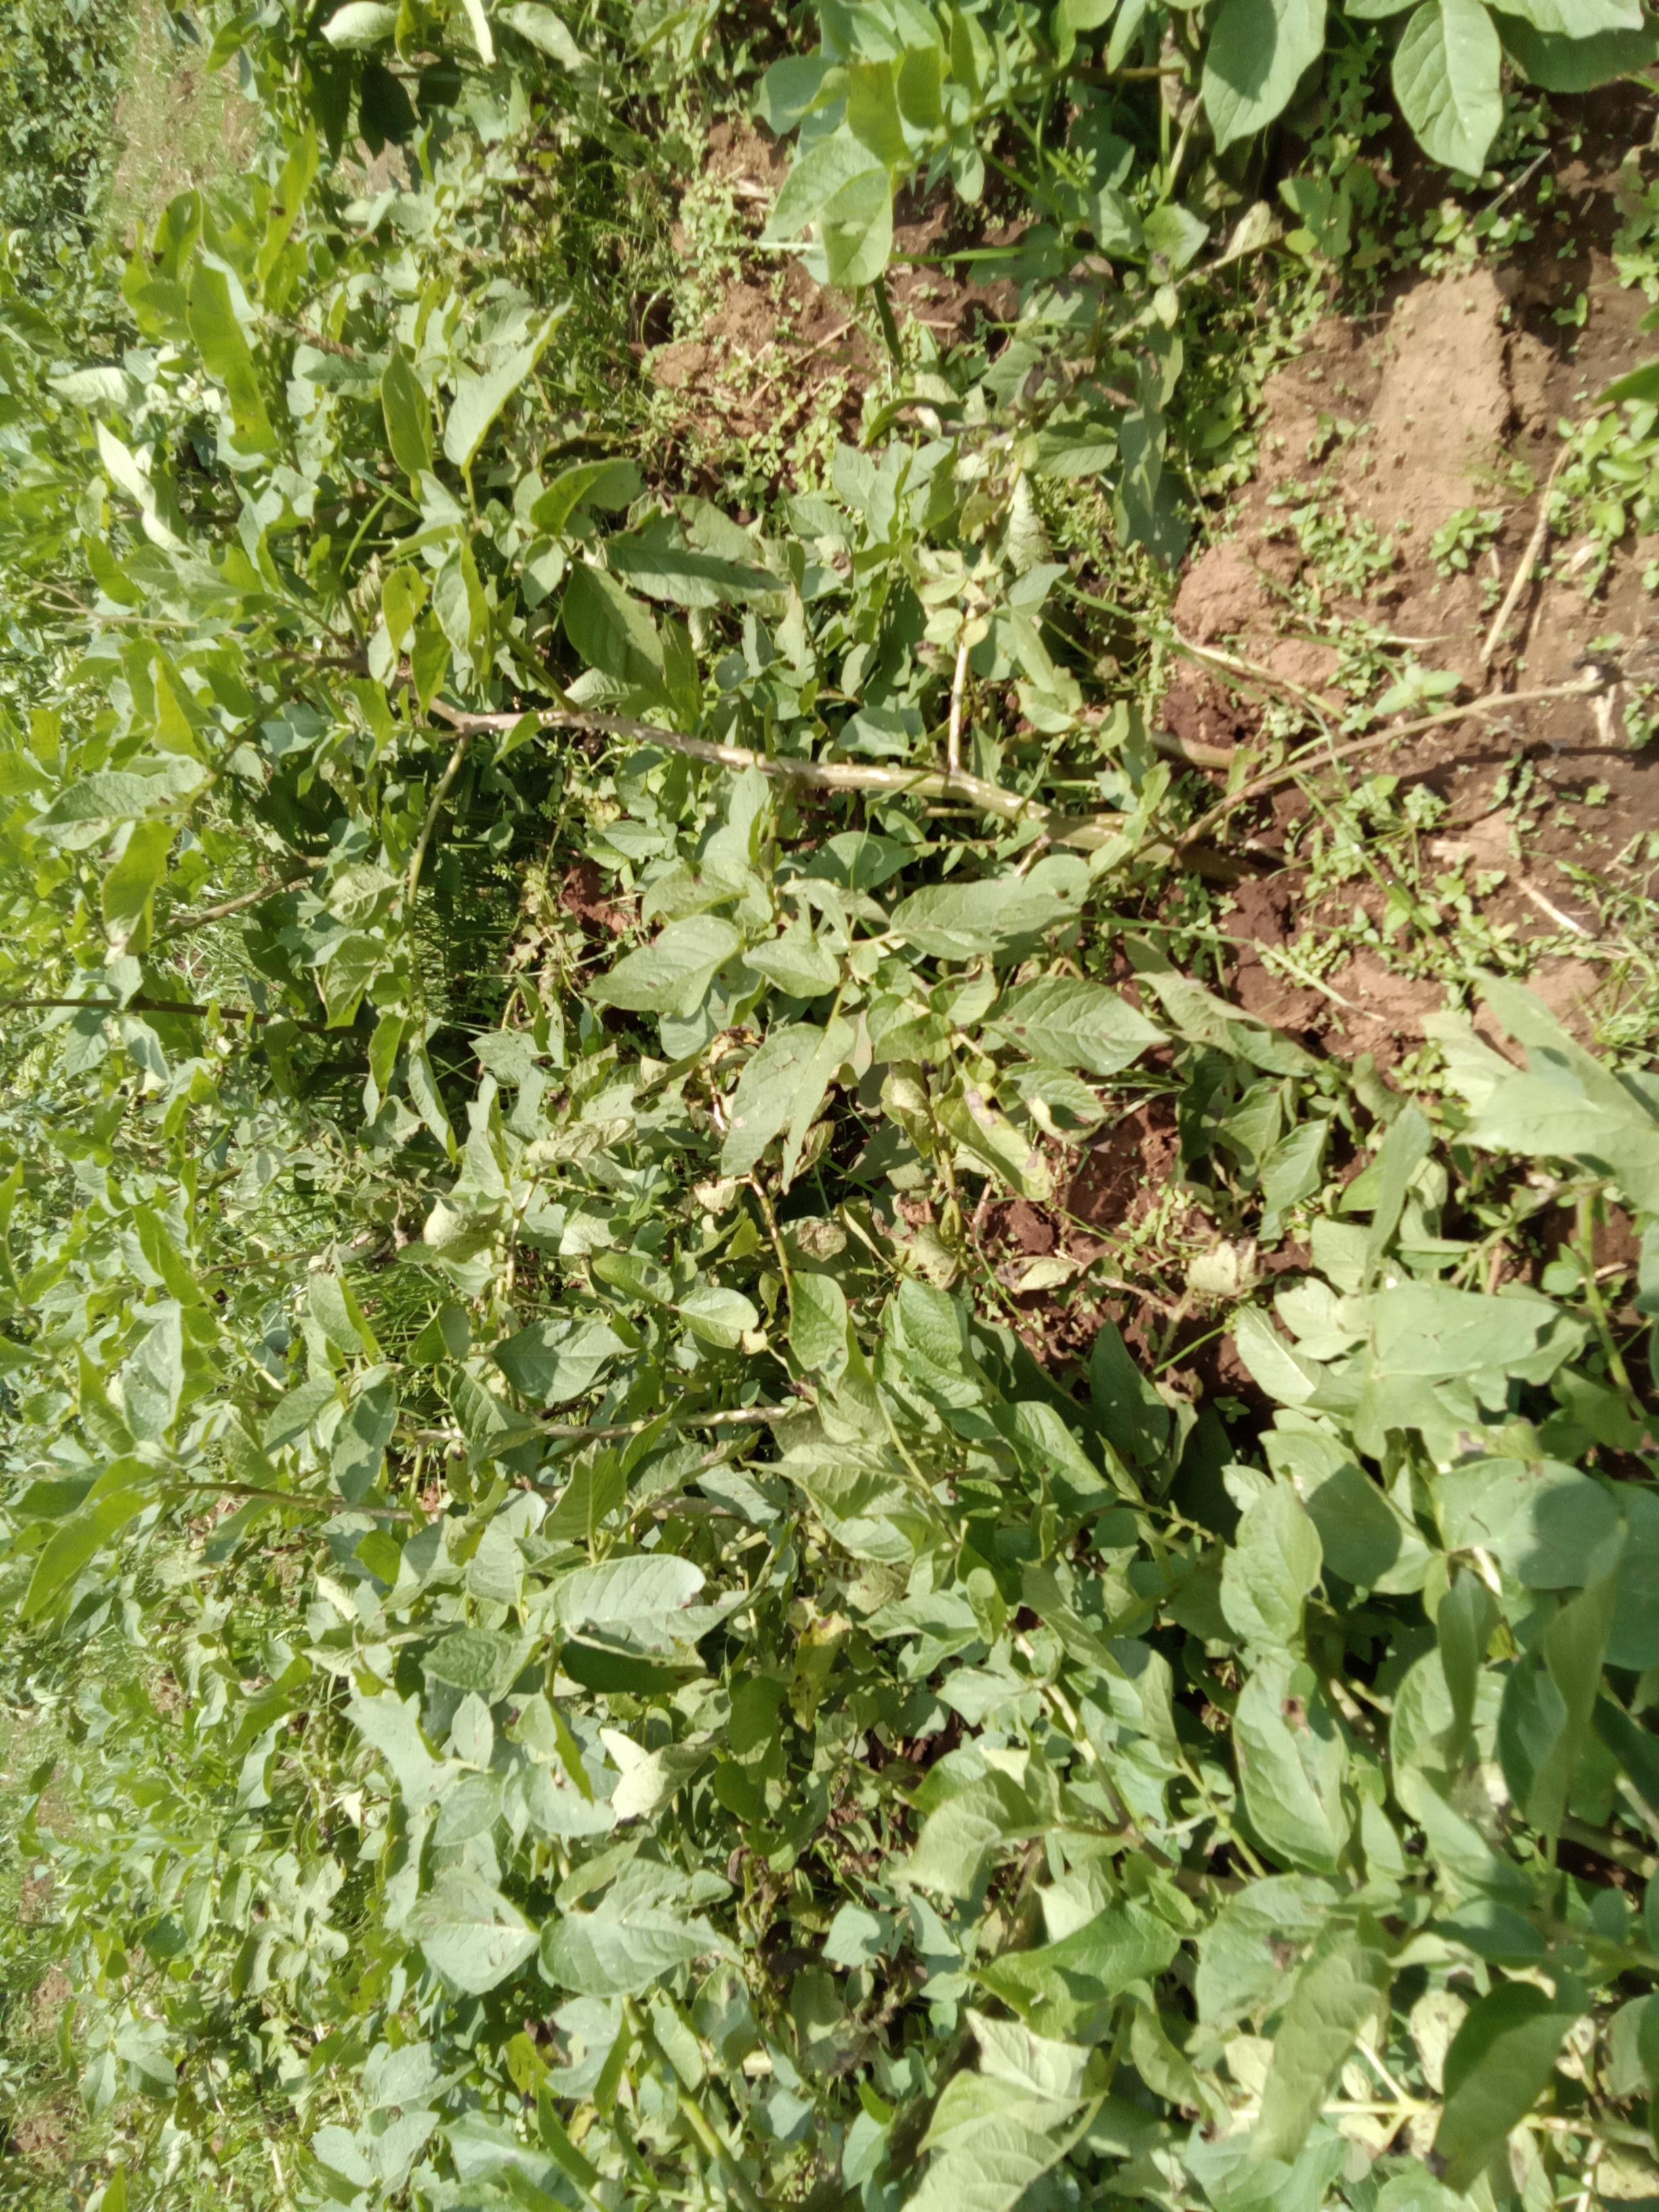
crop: potato
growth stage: maturity
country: Kenya
